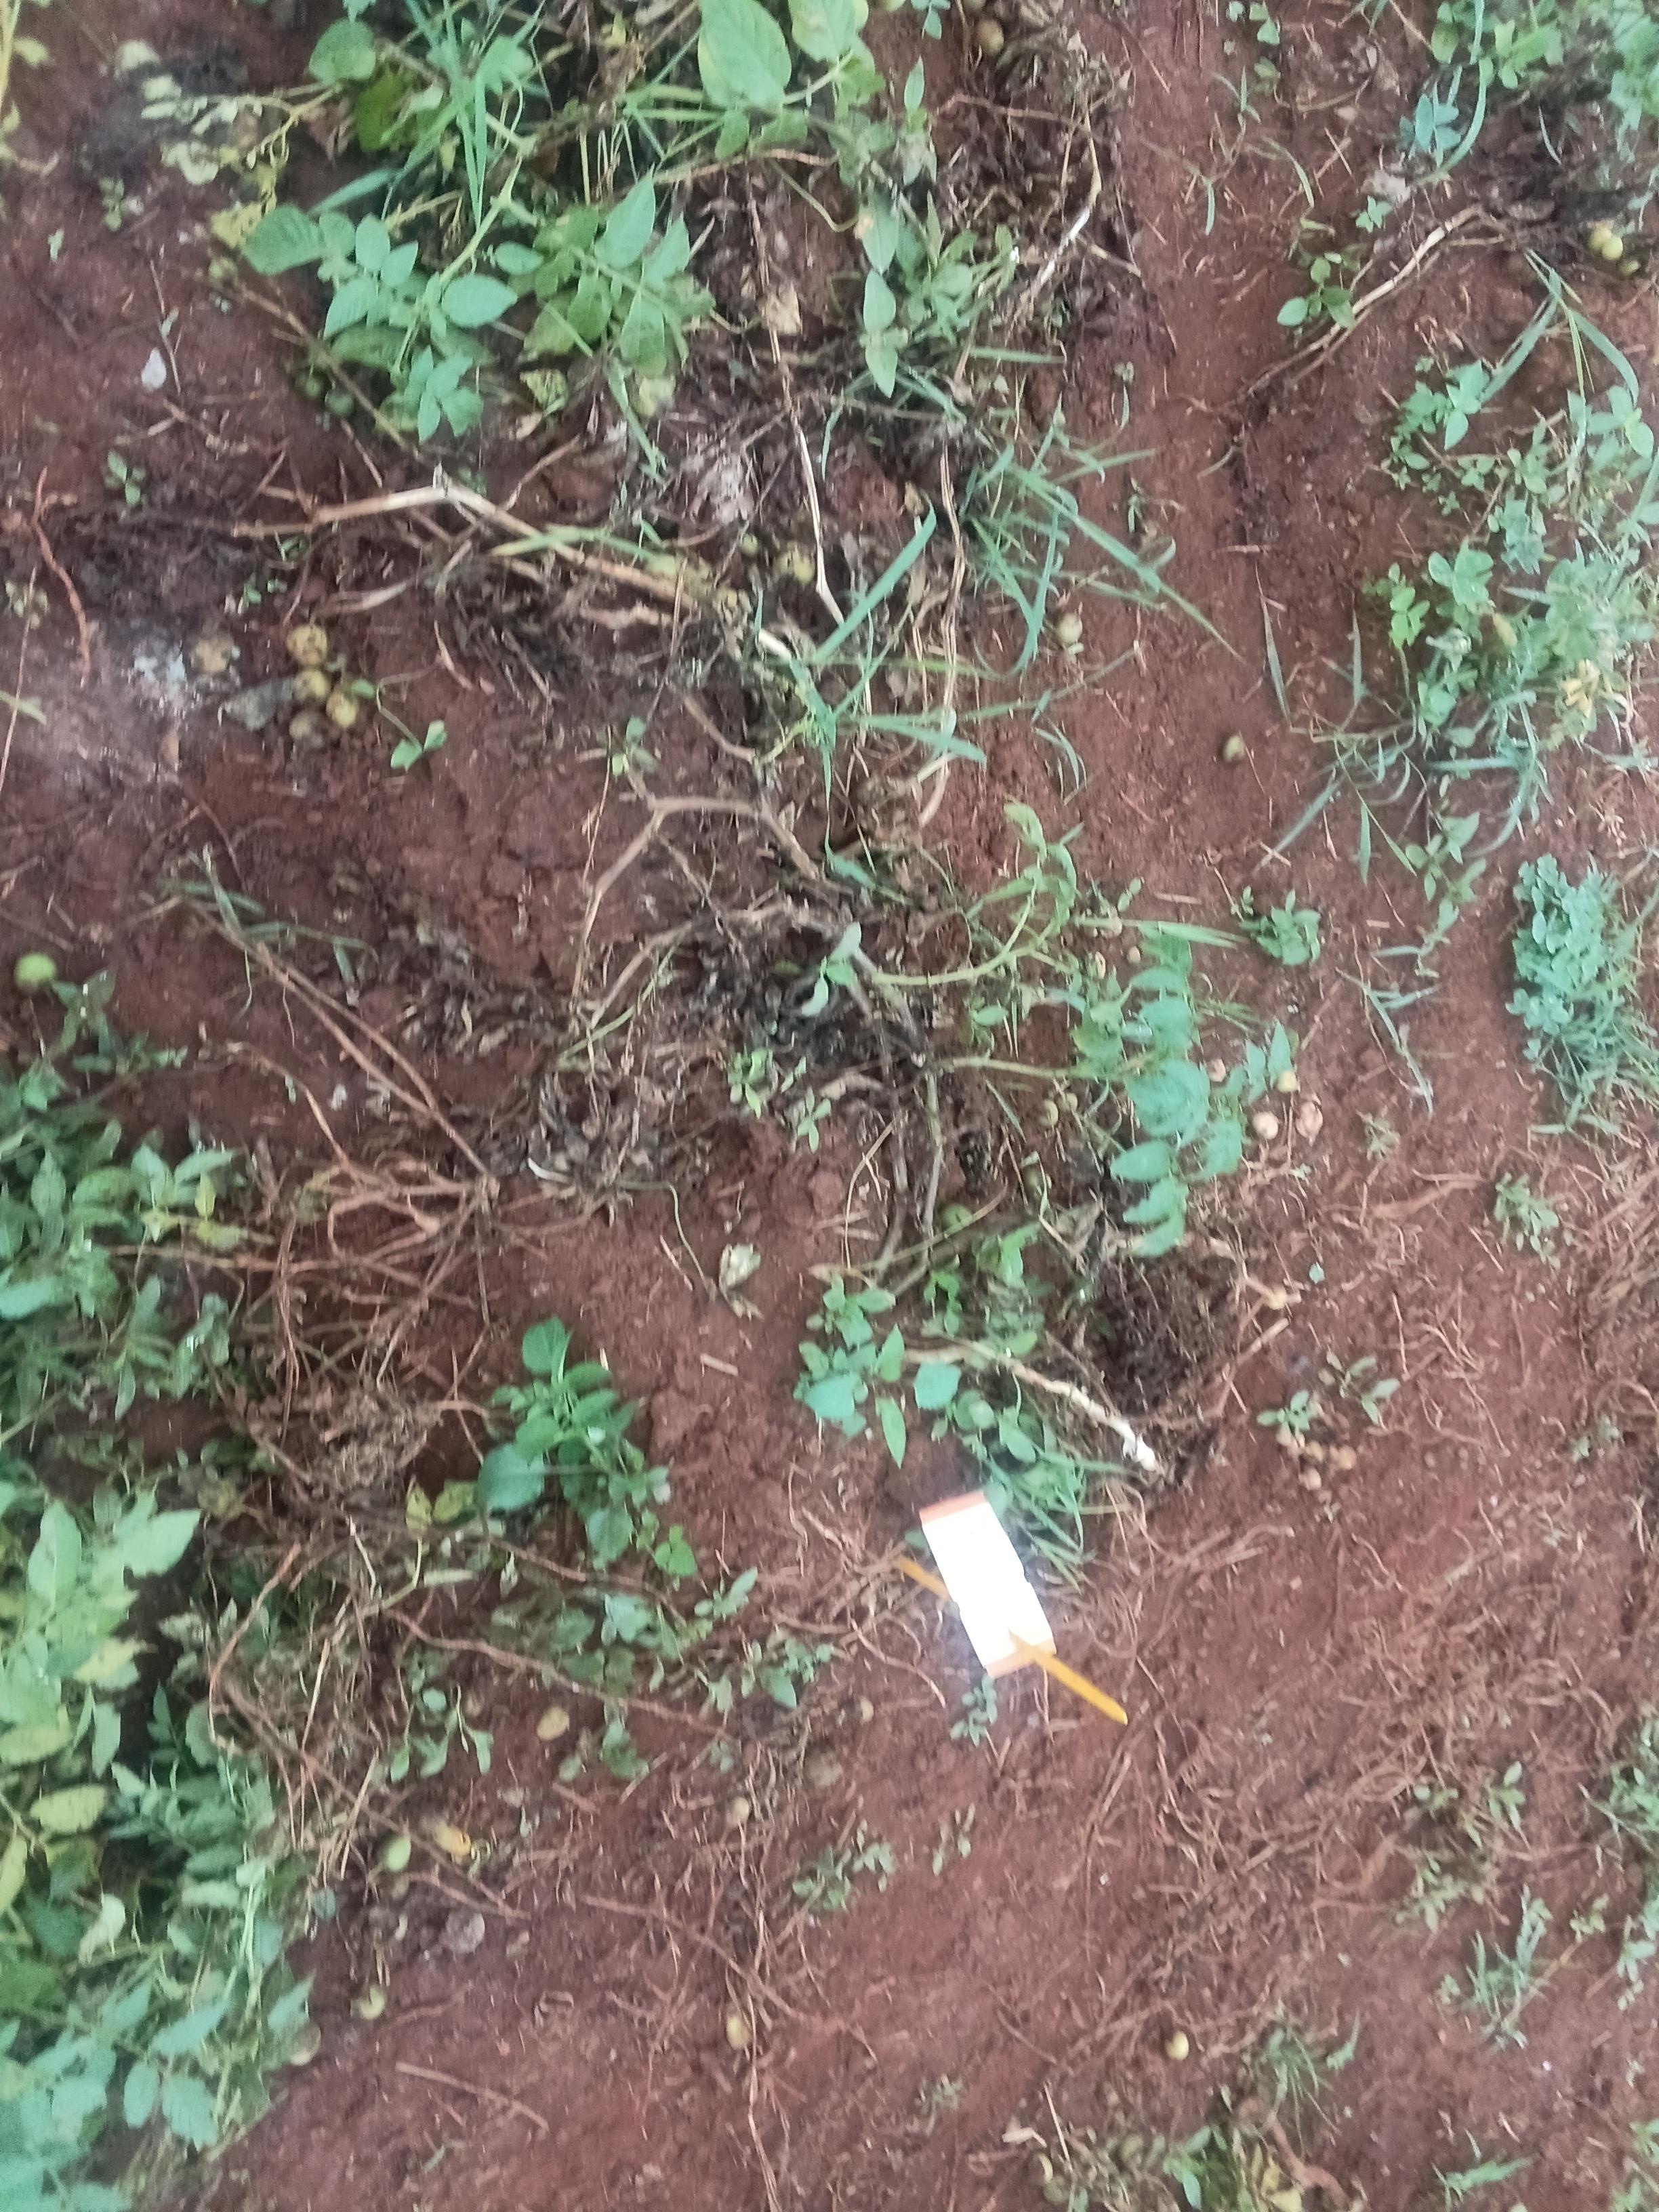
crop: potato
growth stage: harvest maturity
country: Kenya
